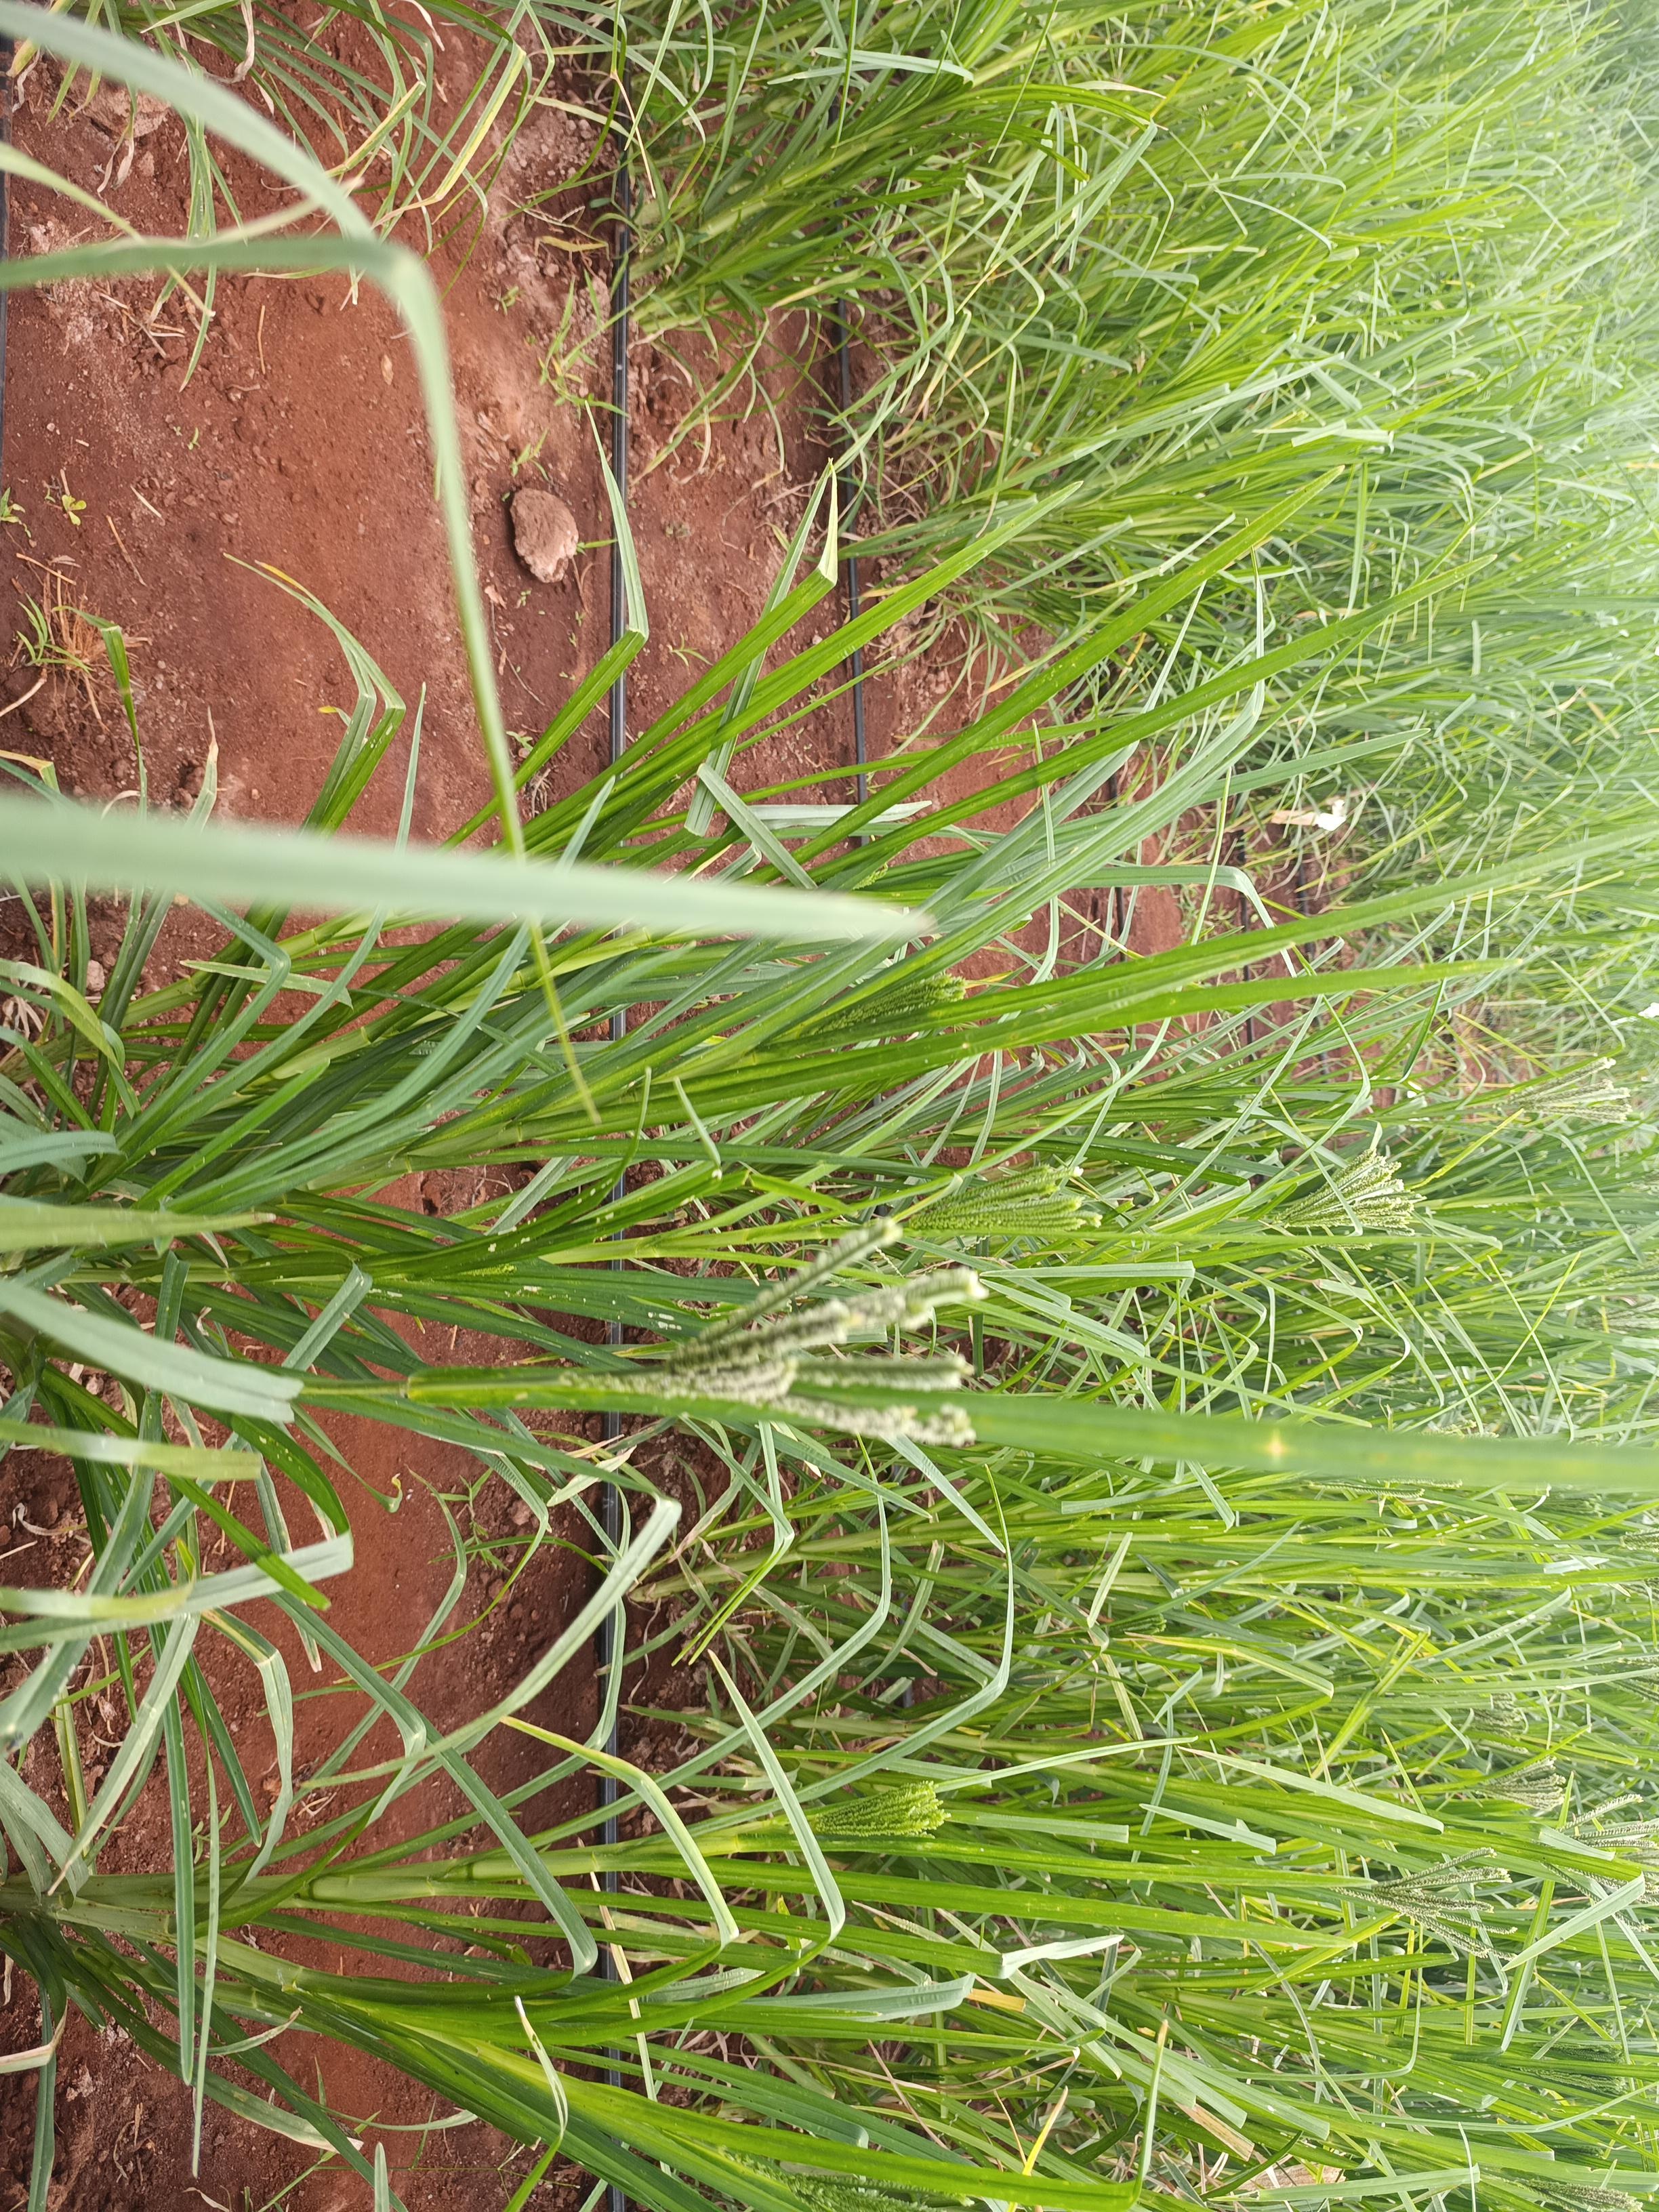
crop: finger millet
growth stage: flowering
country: Kenya
